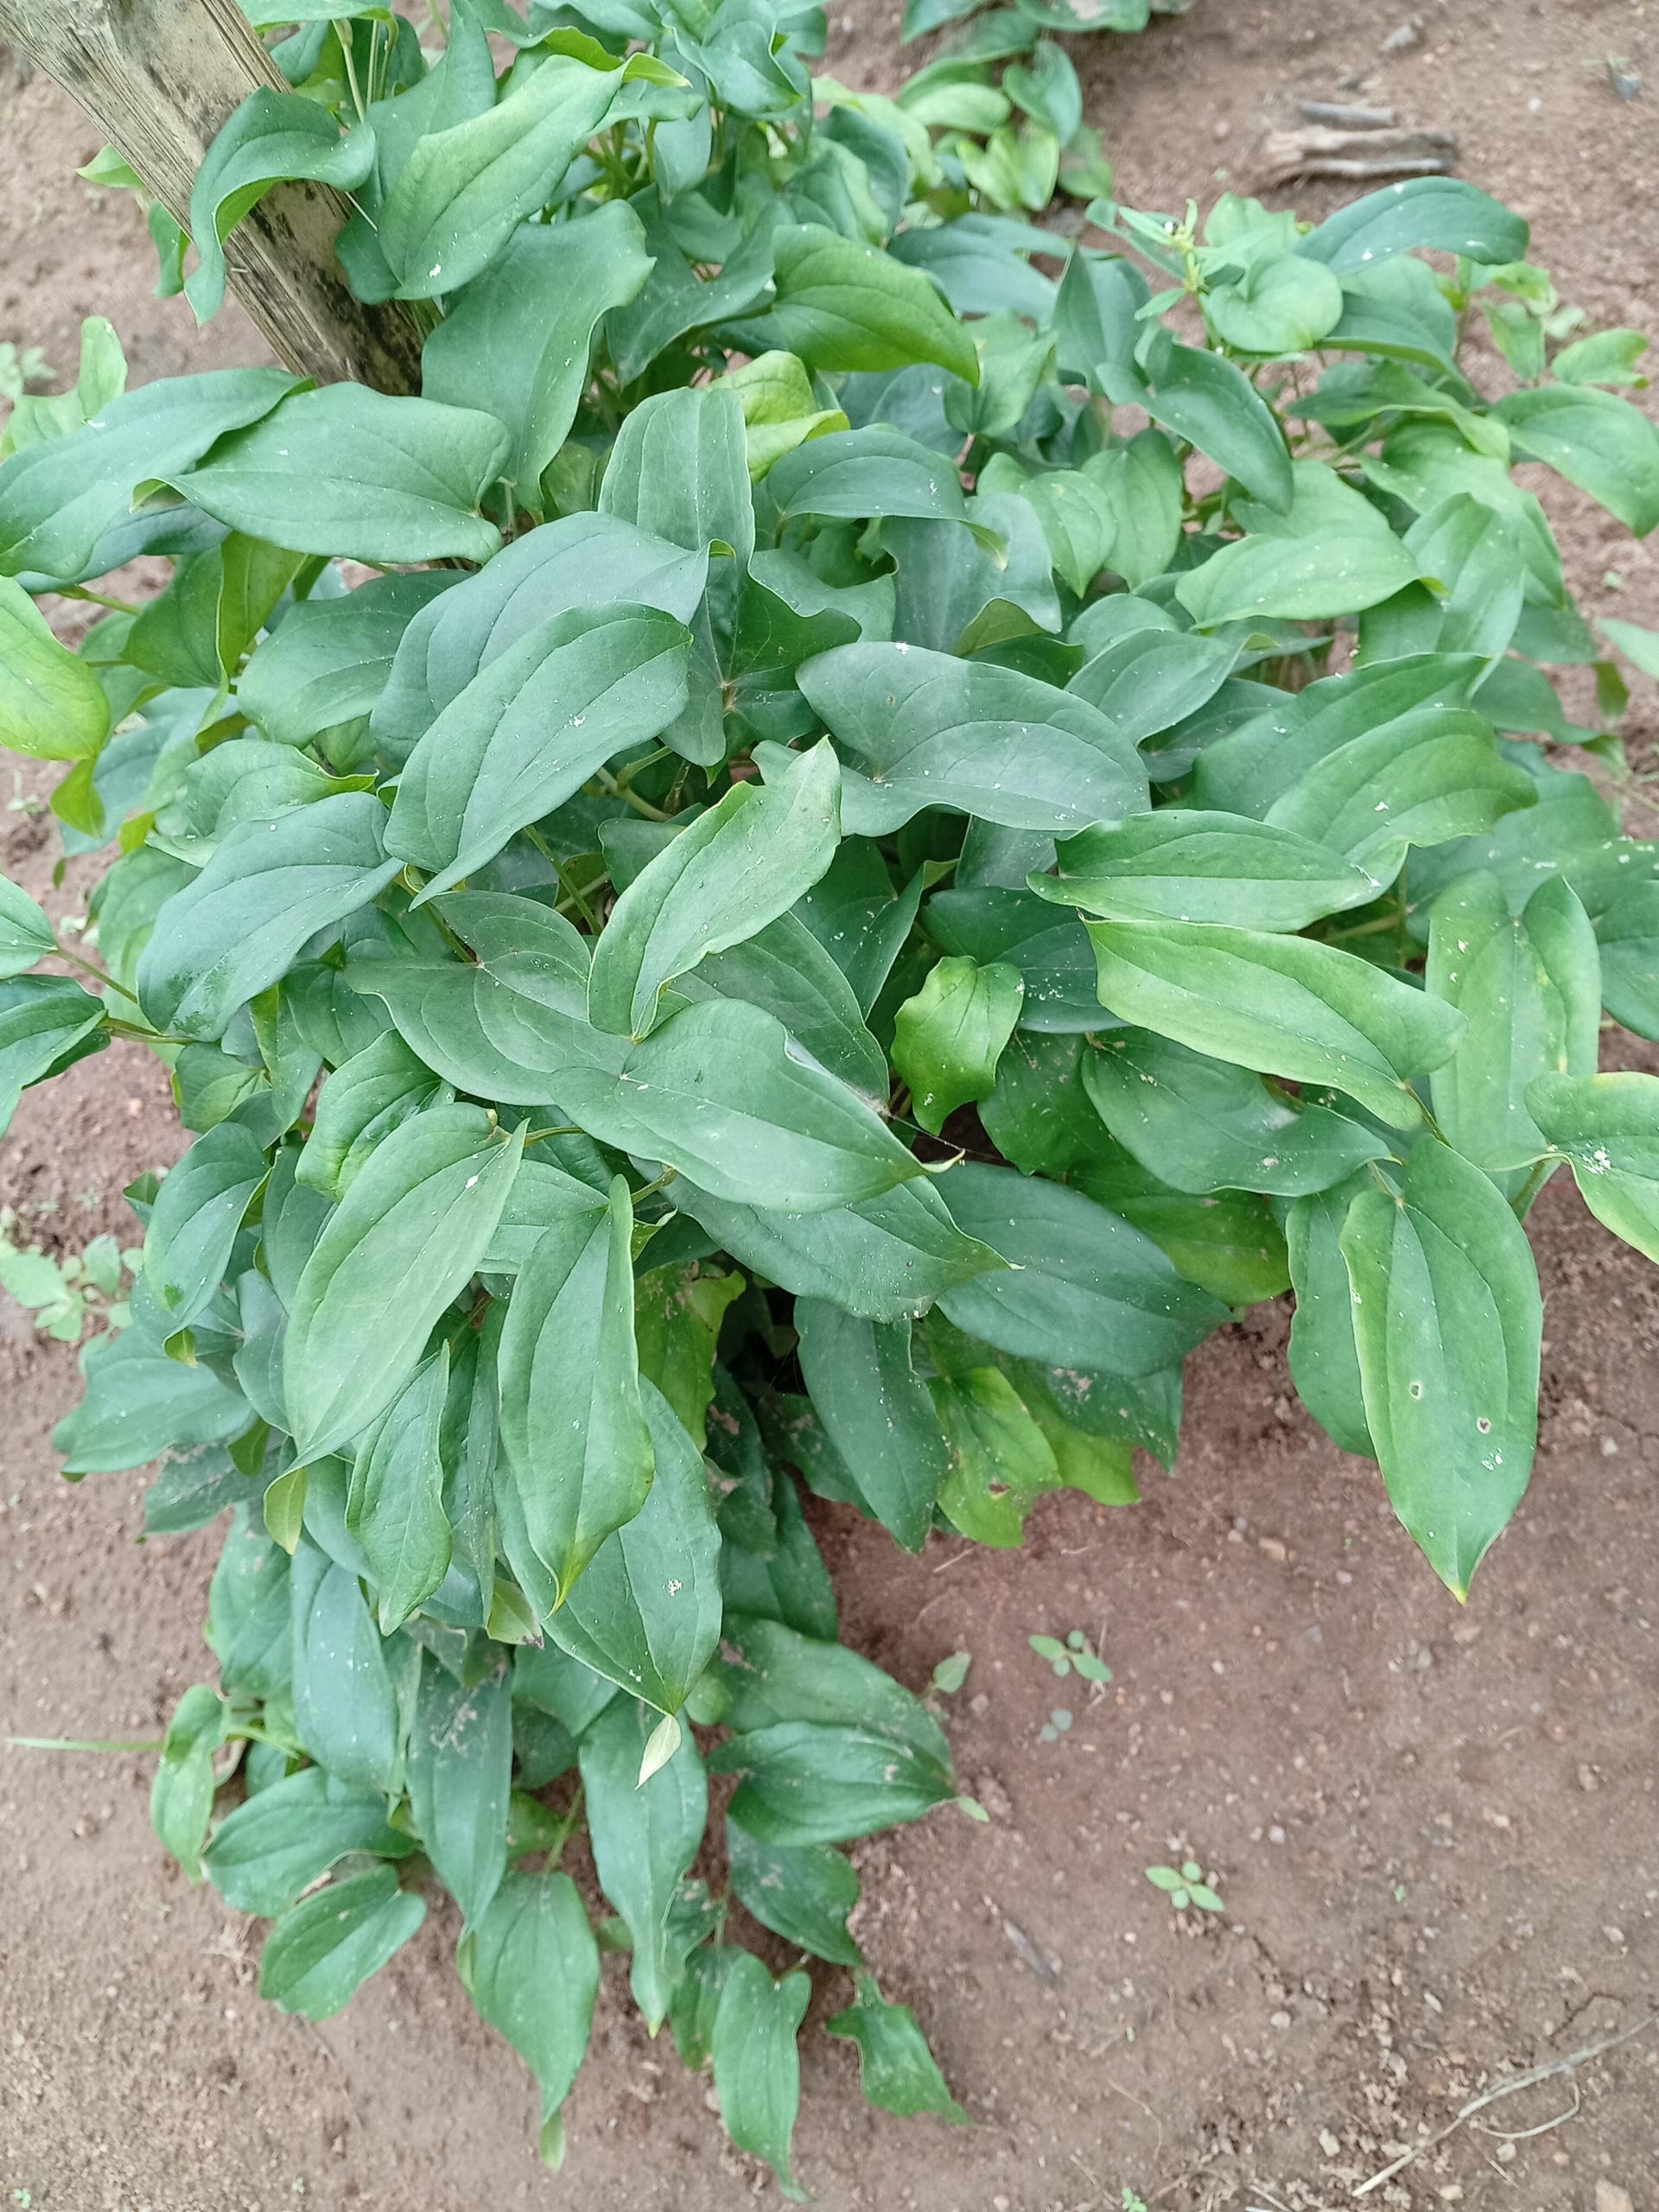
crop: yam
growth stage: vegetative
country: Nigeria
